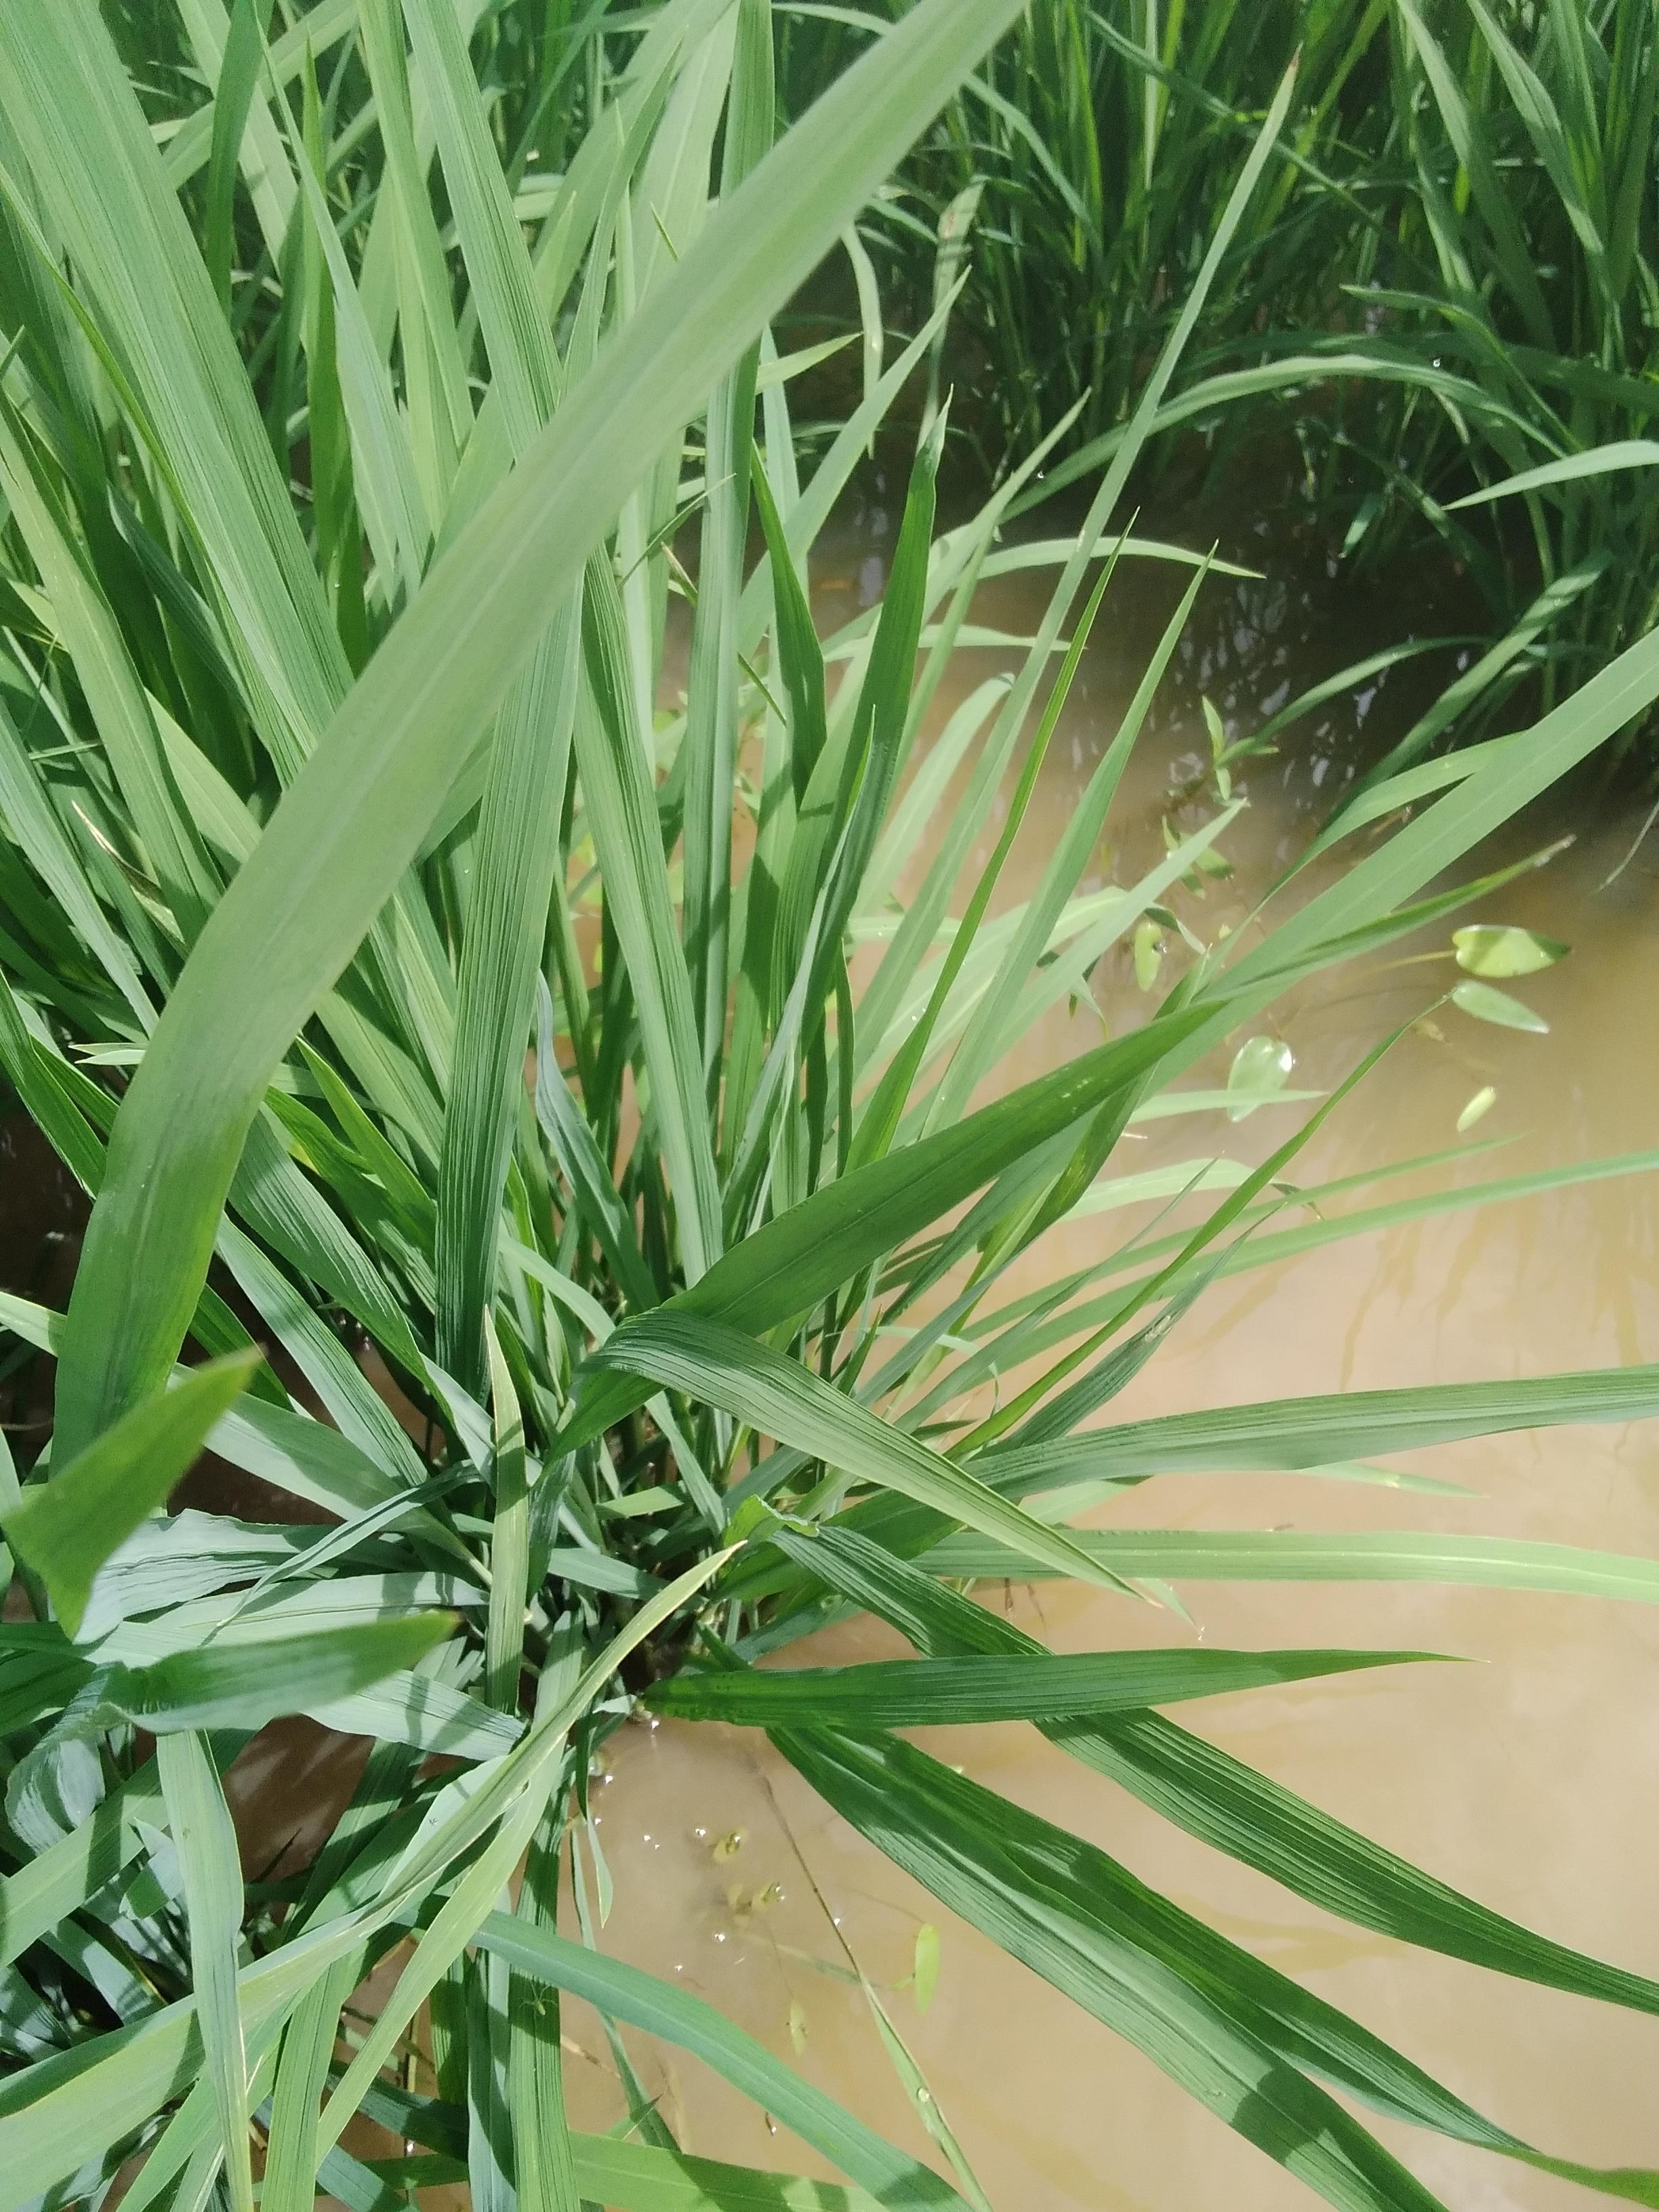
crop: rice
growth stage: elongation stem
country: Nigeria
